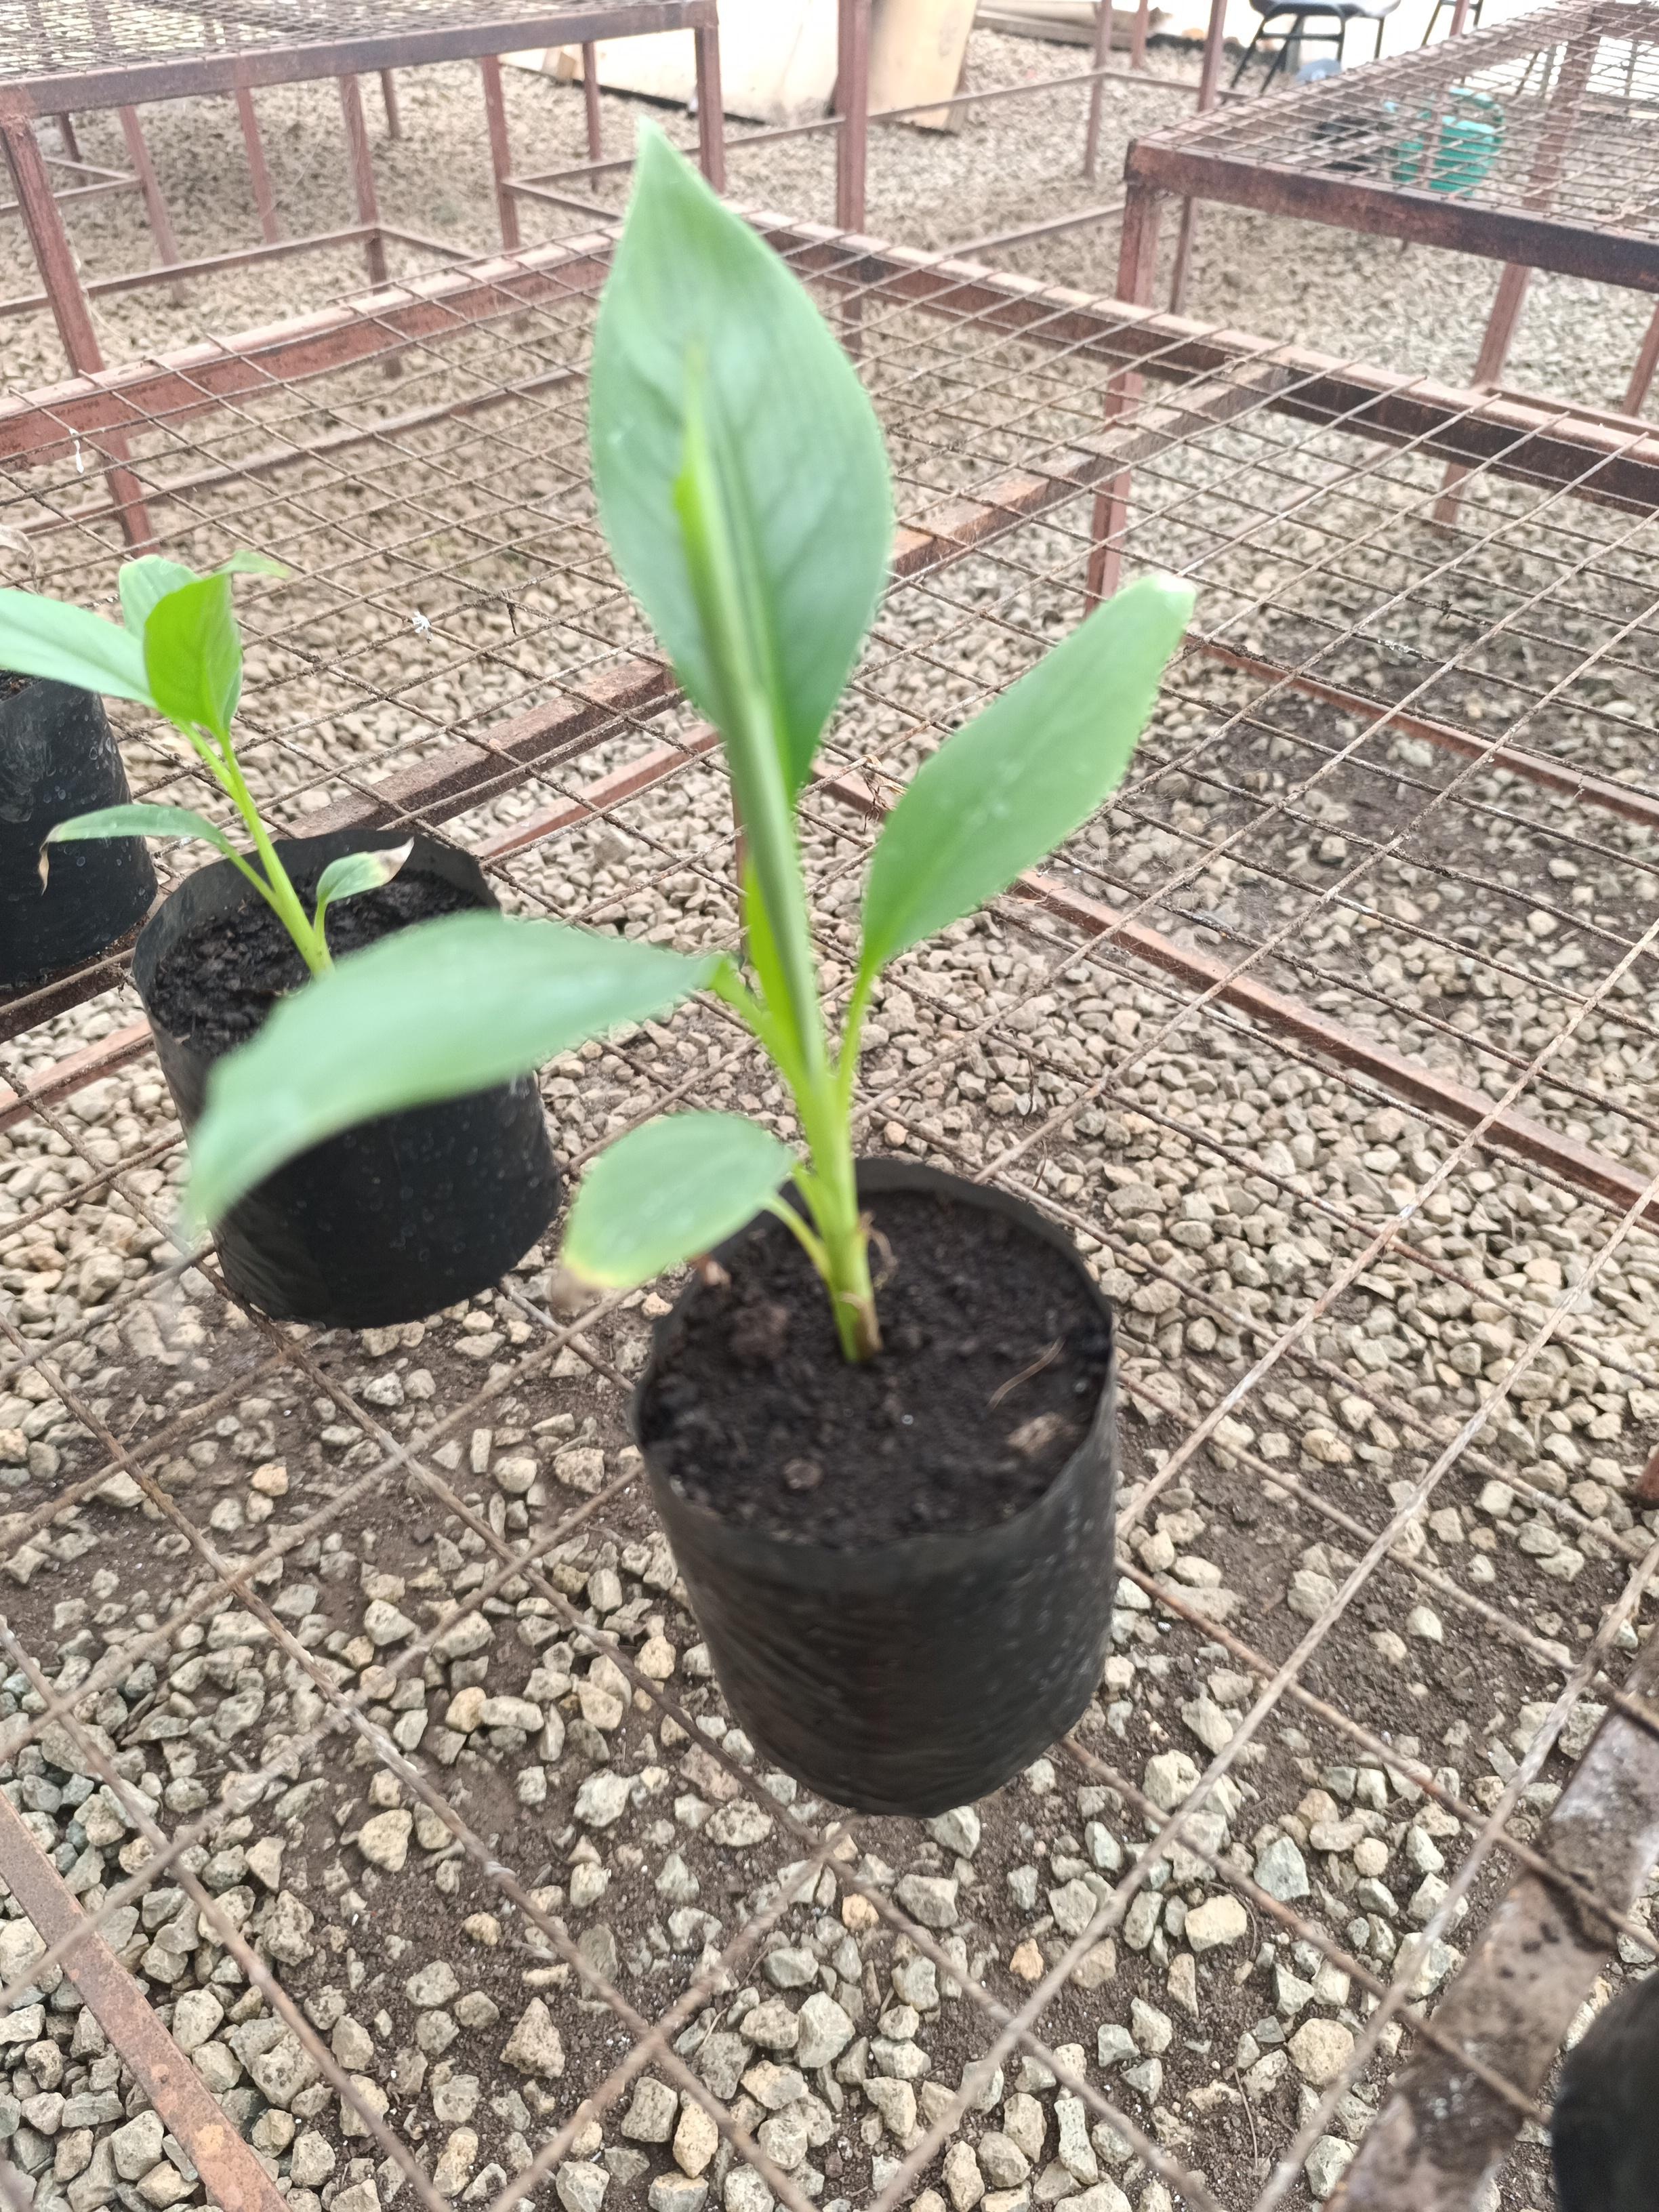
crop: banana
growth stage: vegetative
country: Tanzania
